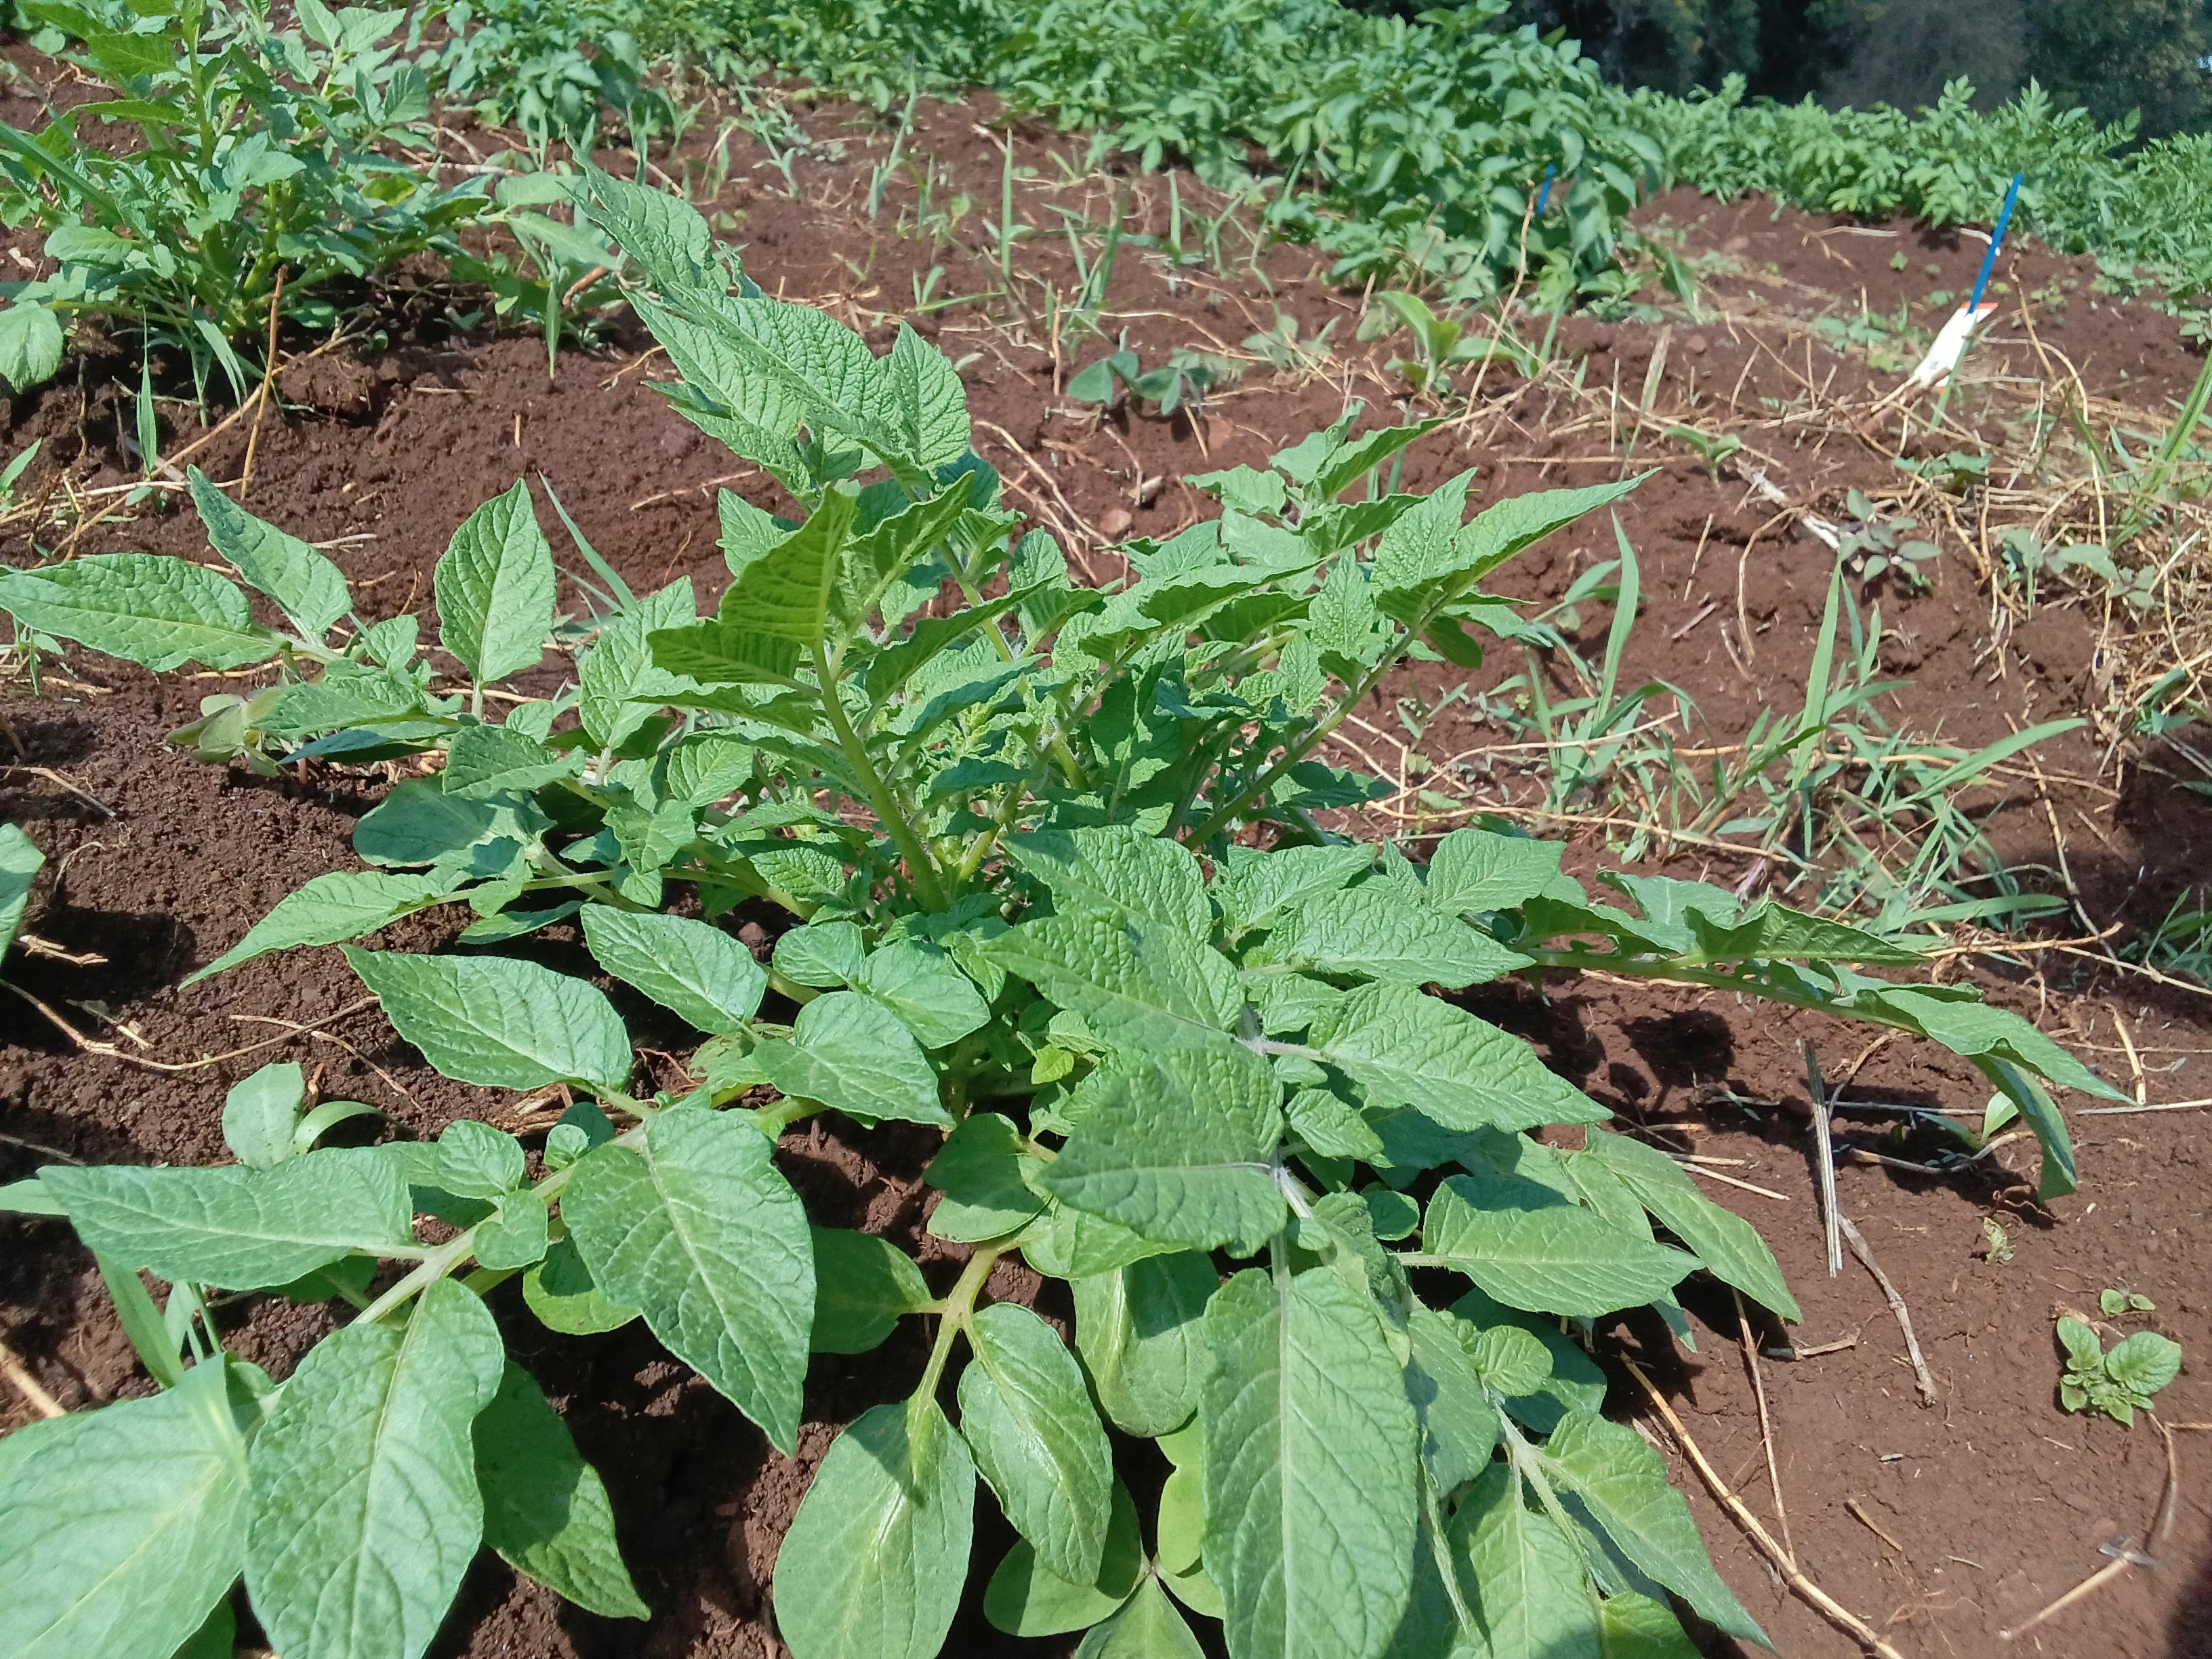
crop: potato
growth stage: vegetative
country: Kenya
